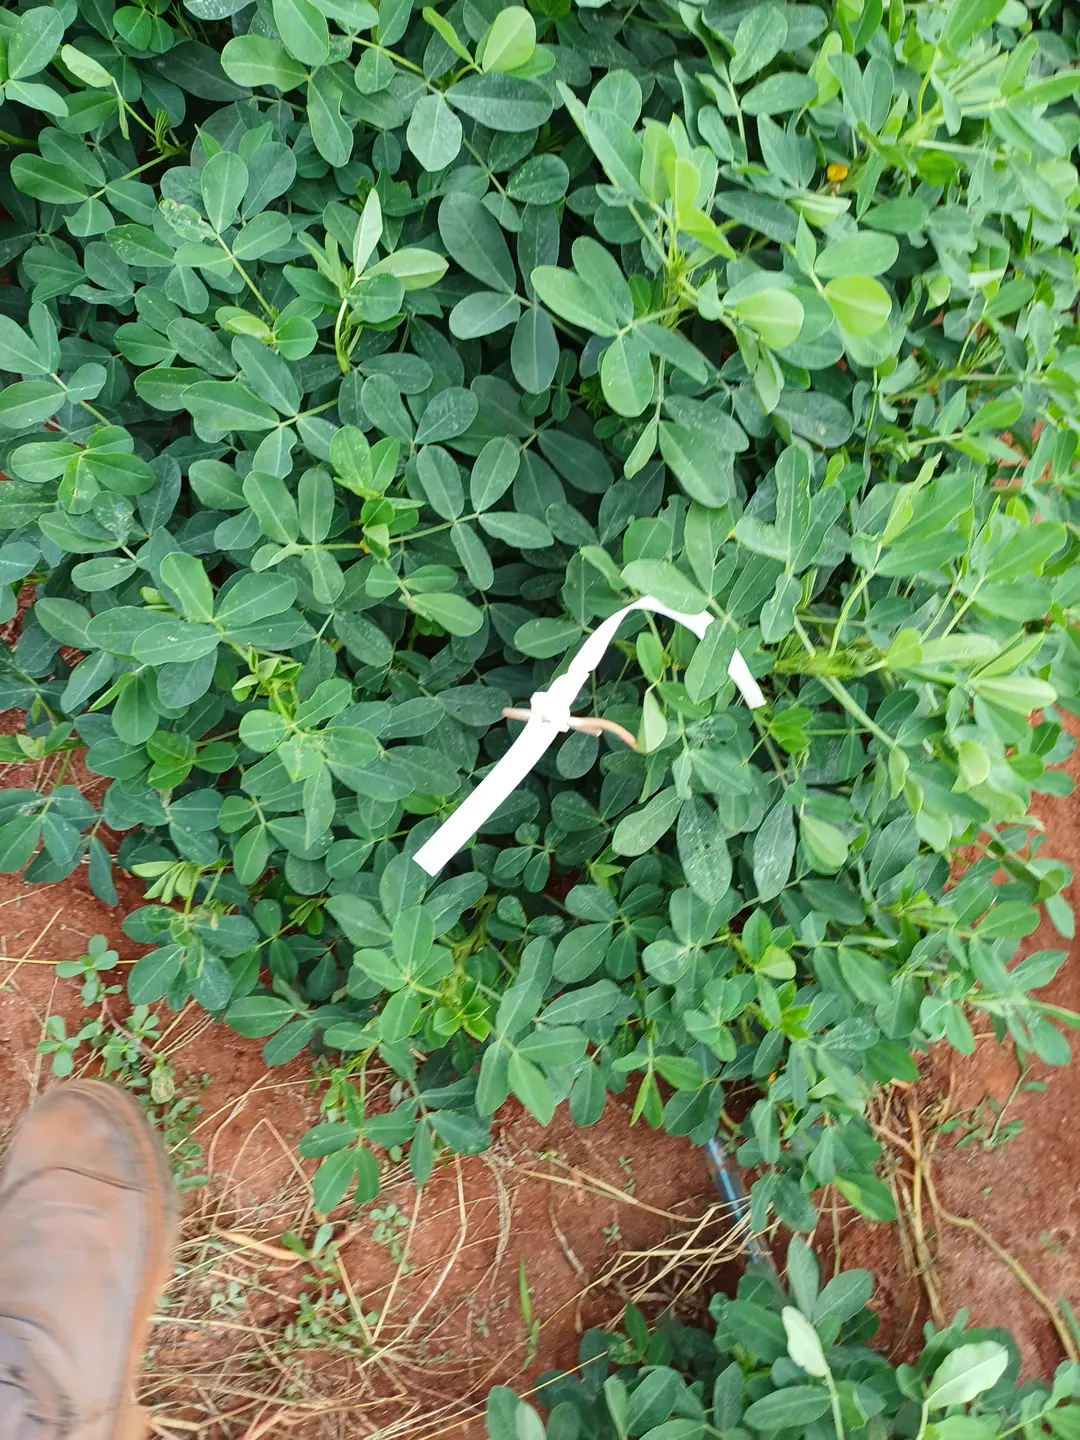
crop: groundnut
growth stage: pegging
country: Kenya
